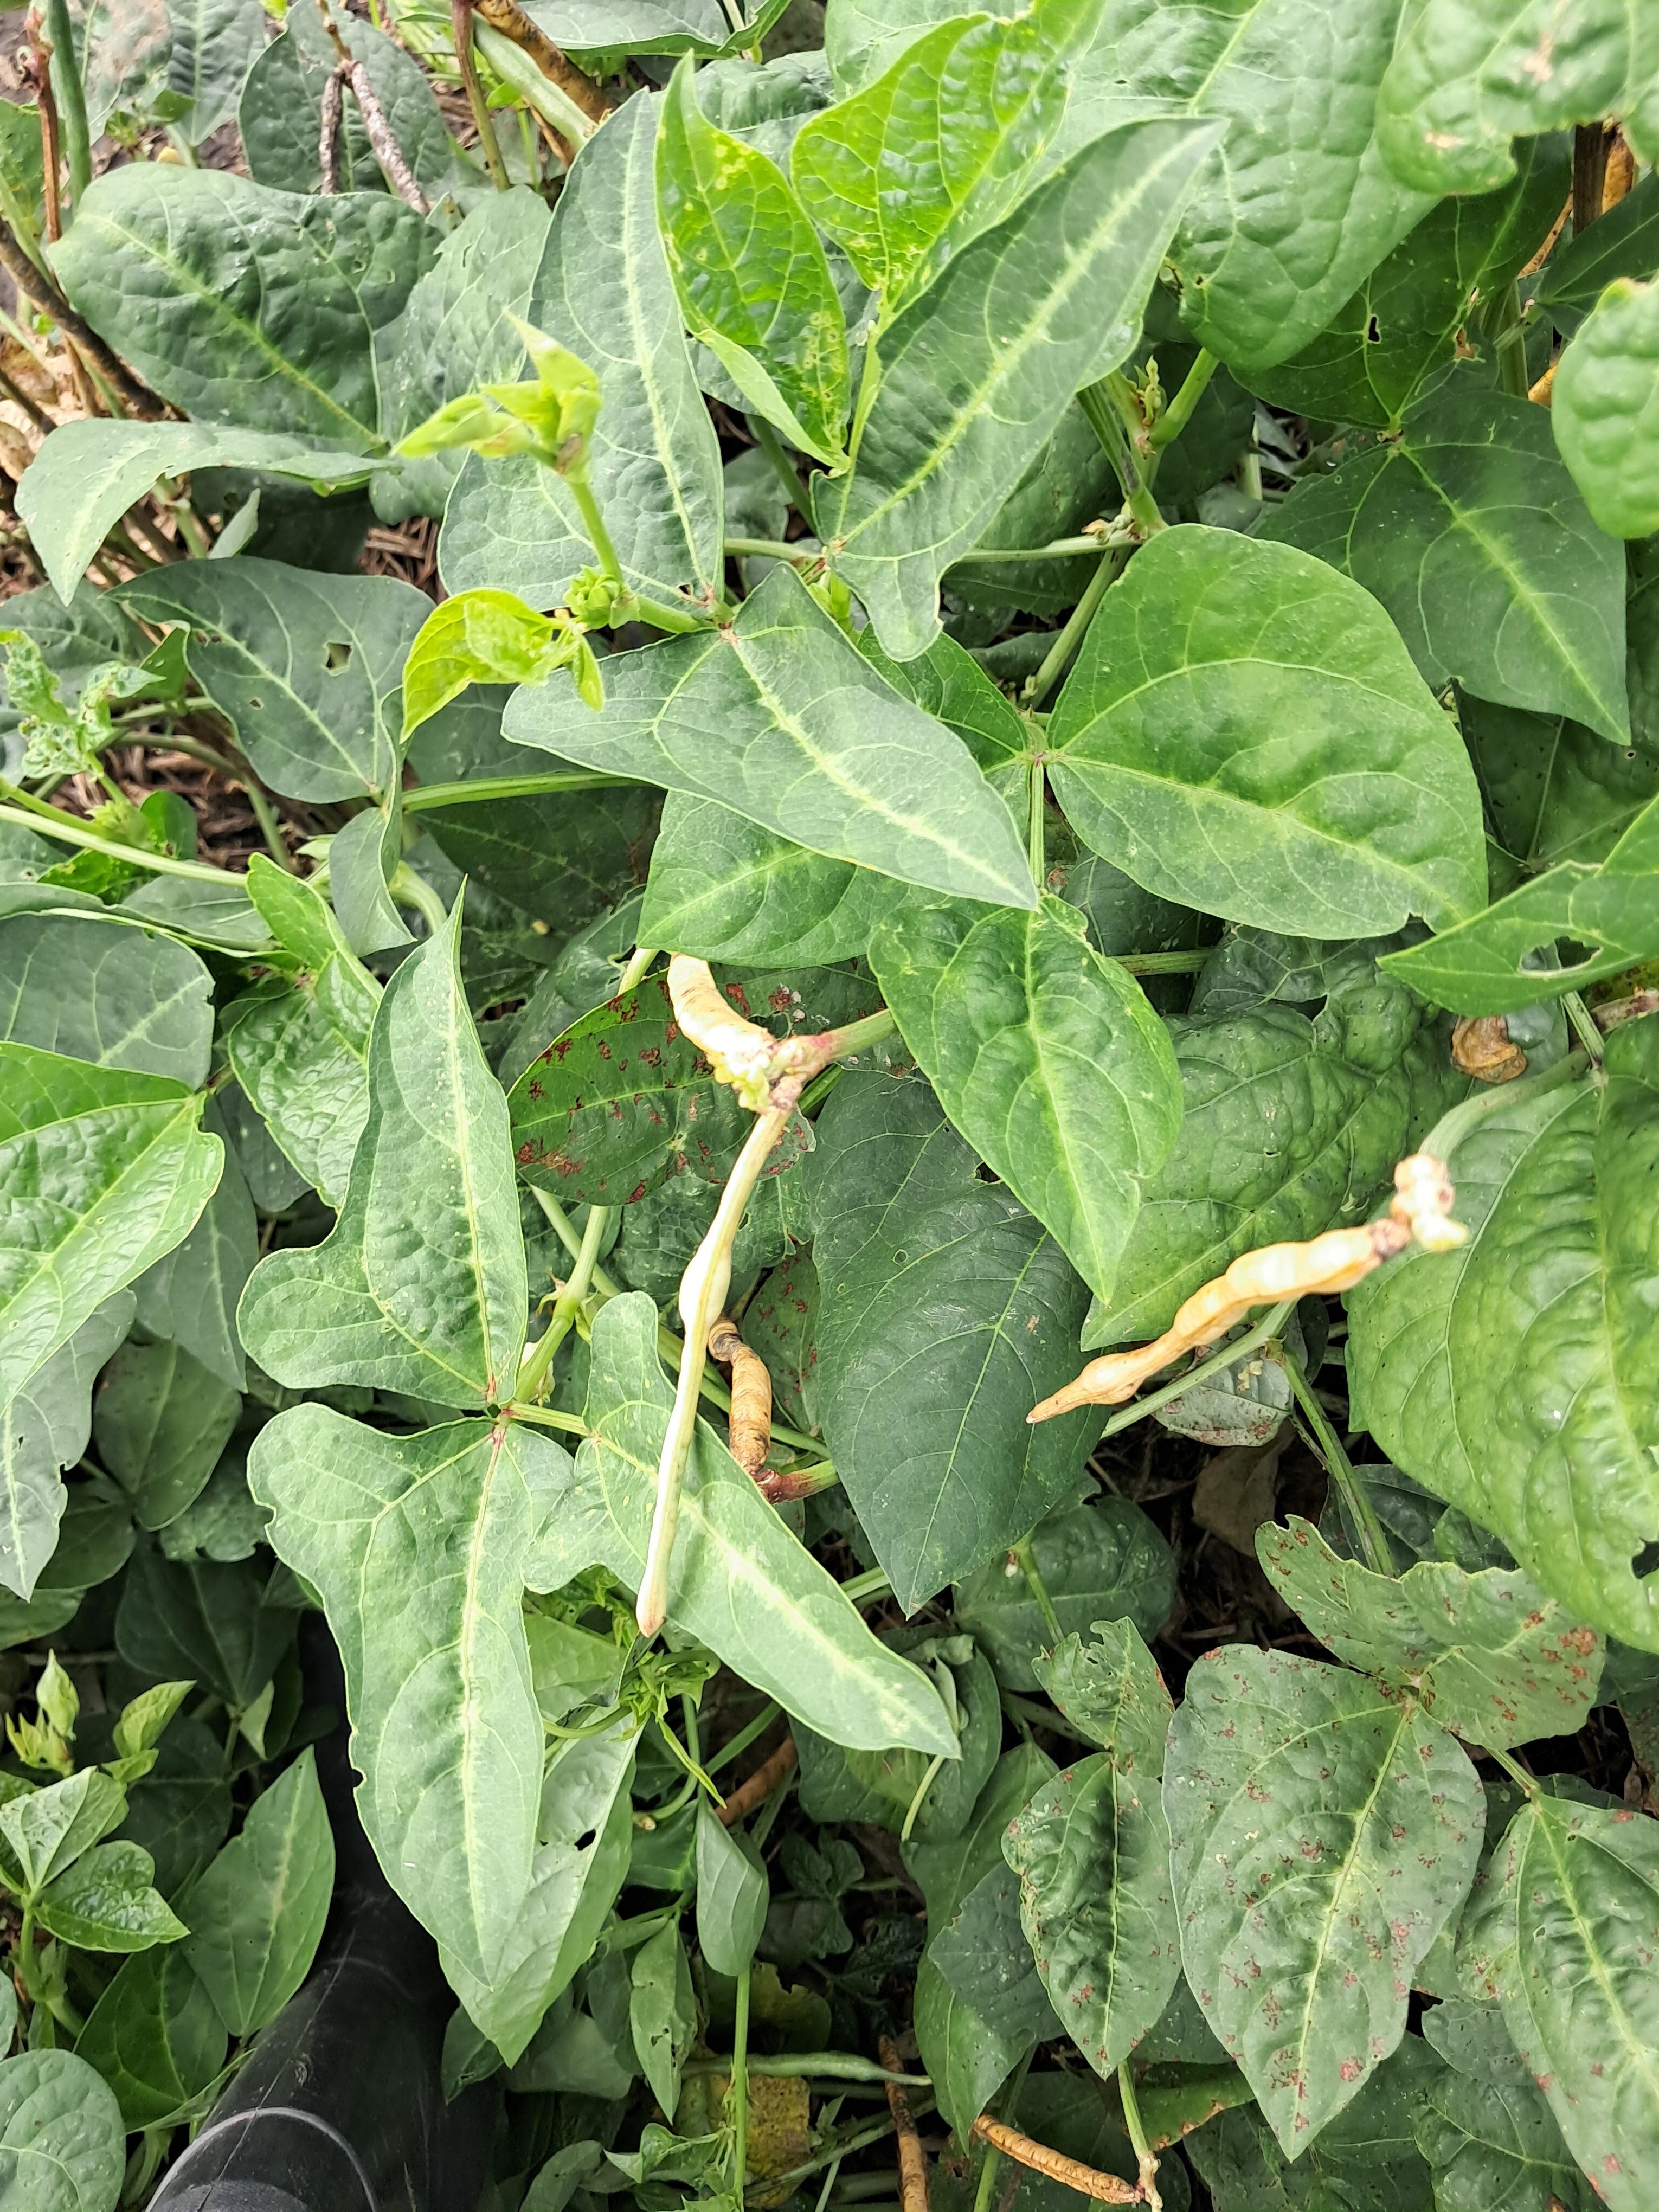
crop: cowpea
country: Tanzania
